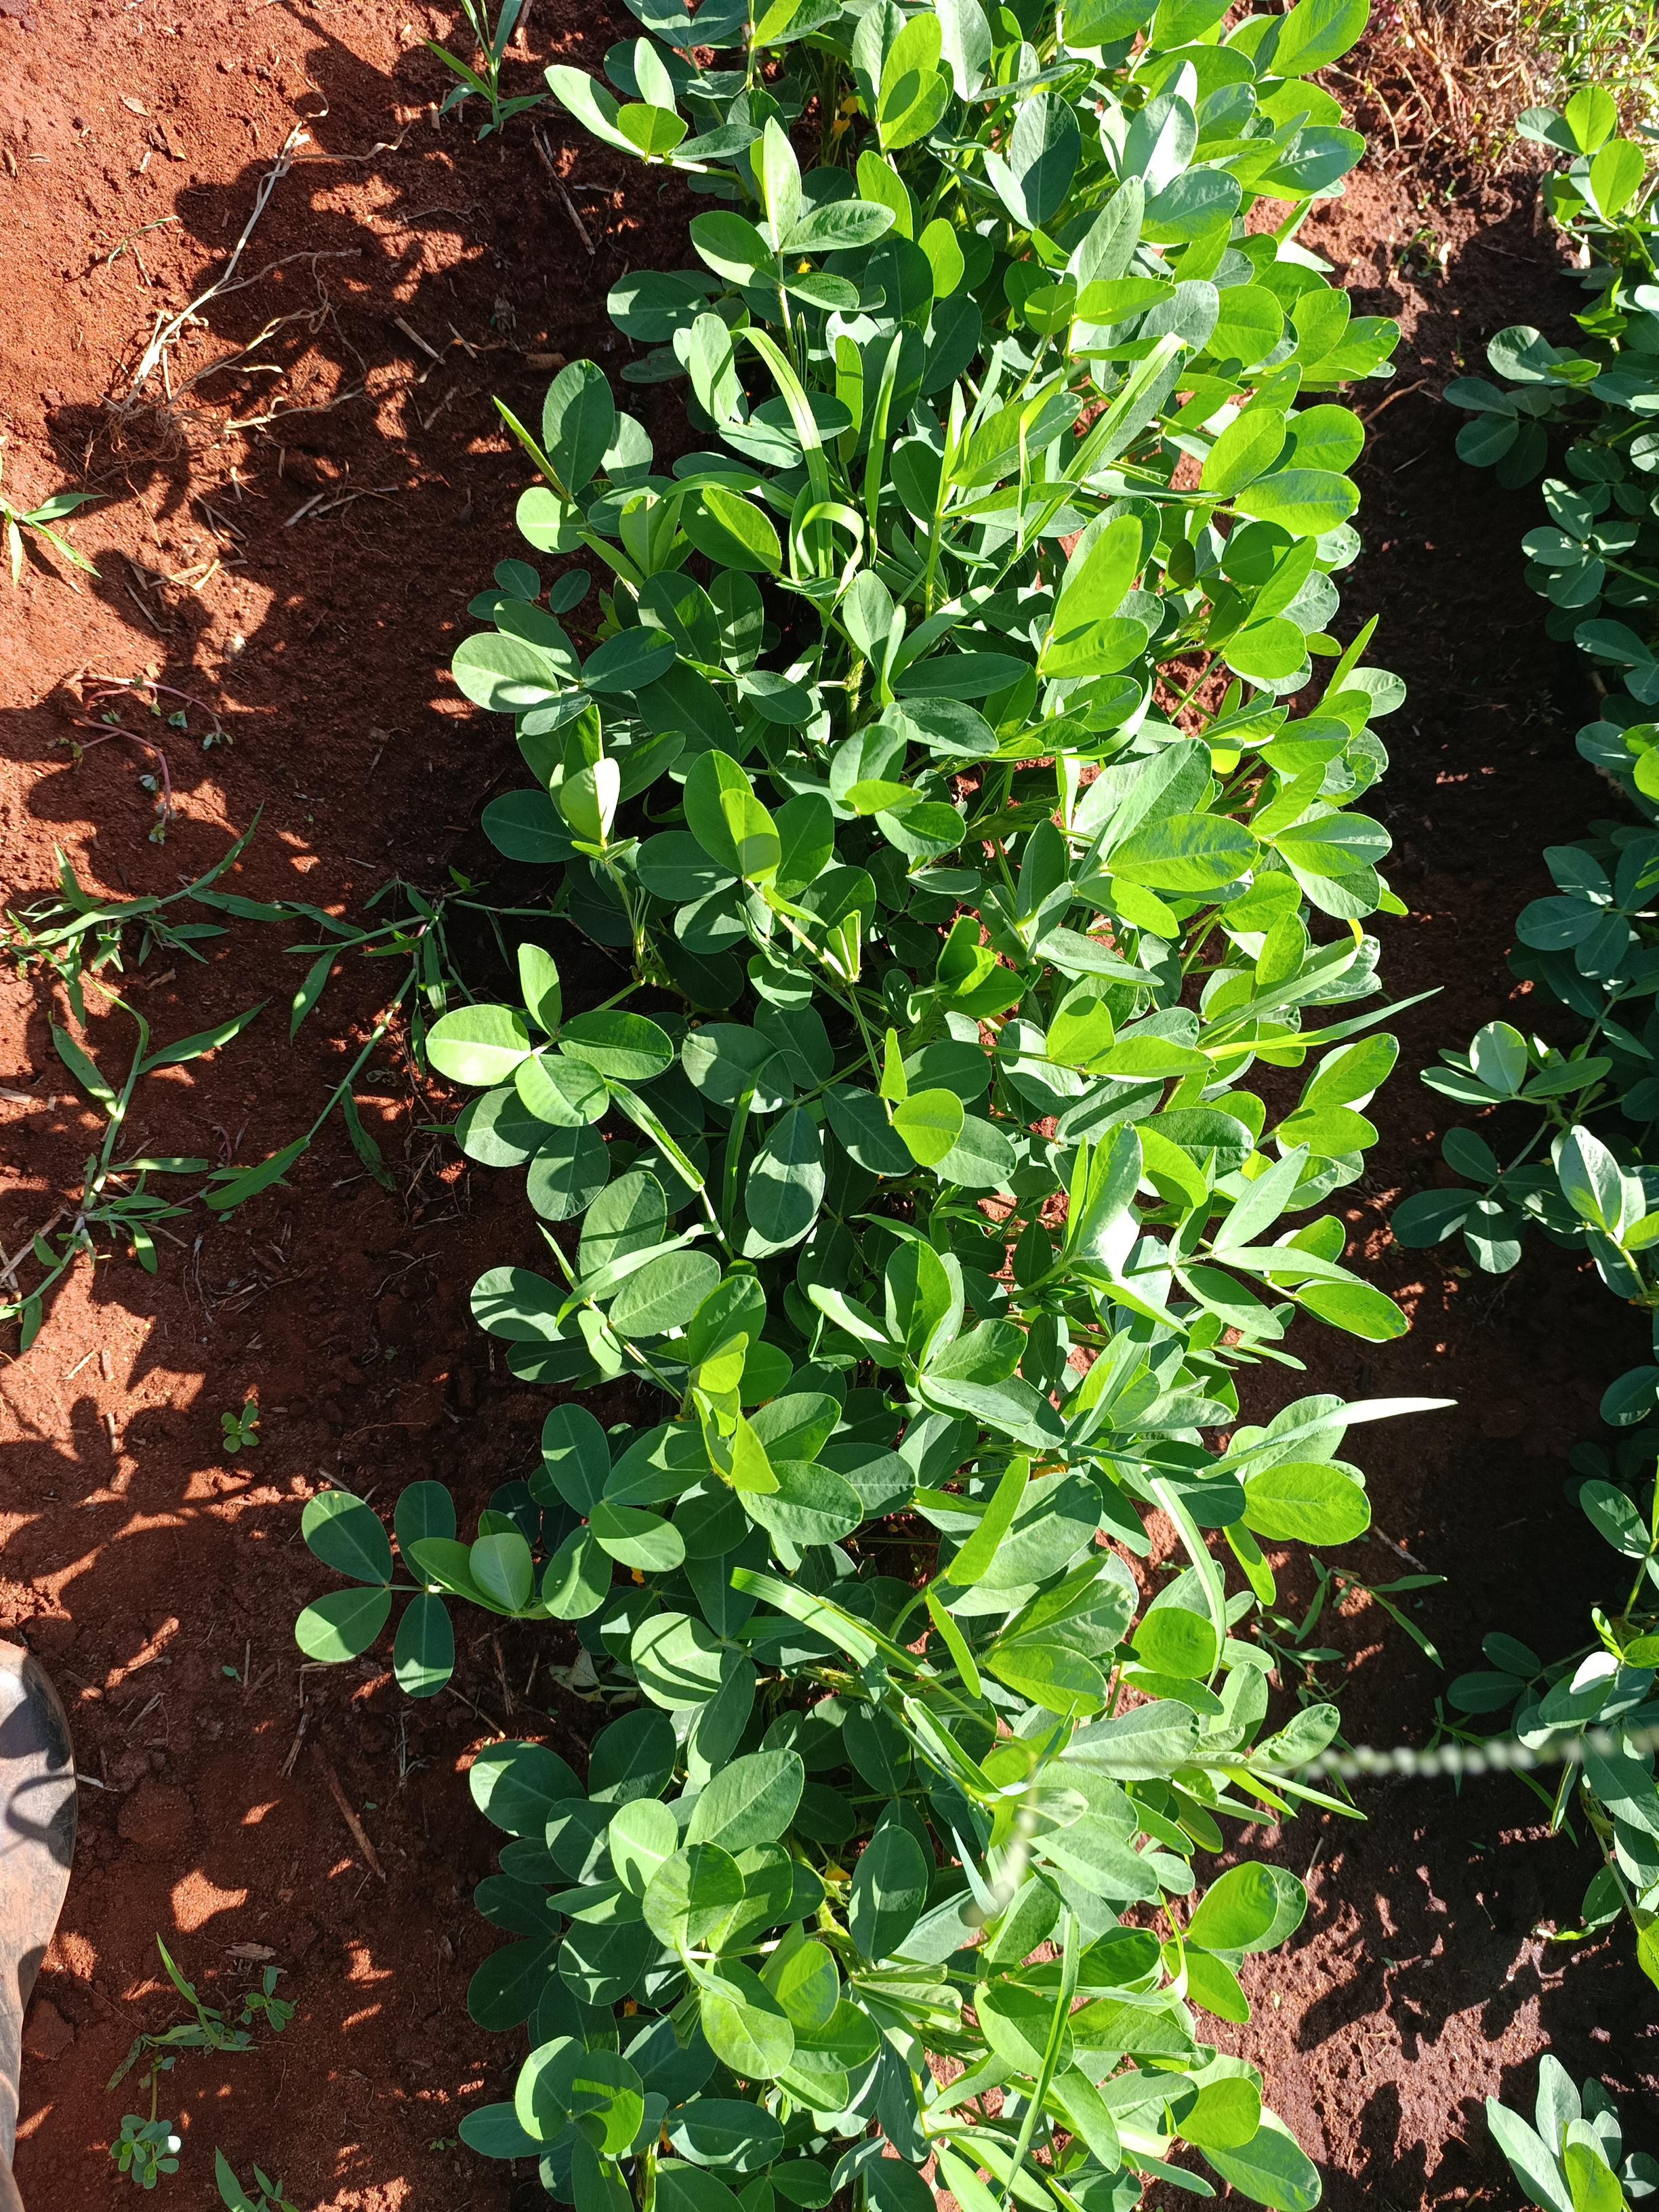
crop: groundnut
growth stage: flowering
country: Kenya
